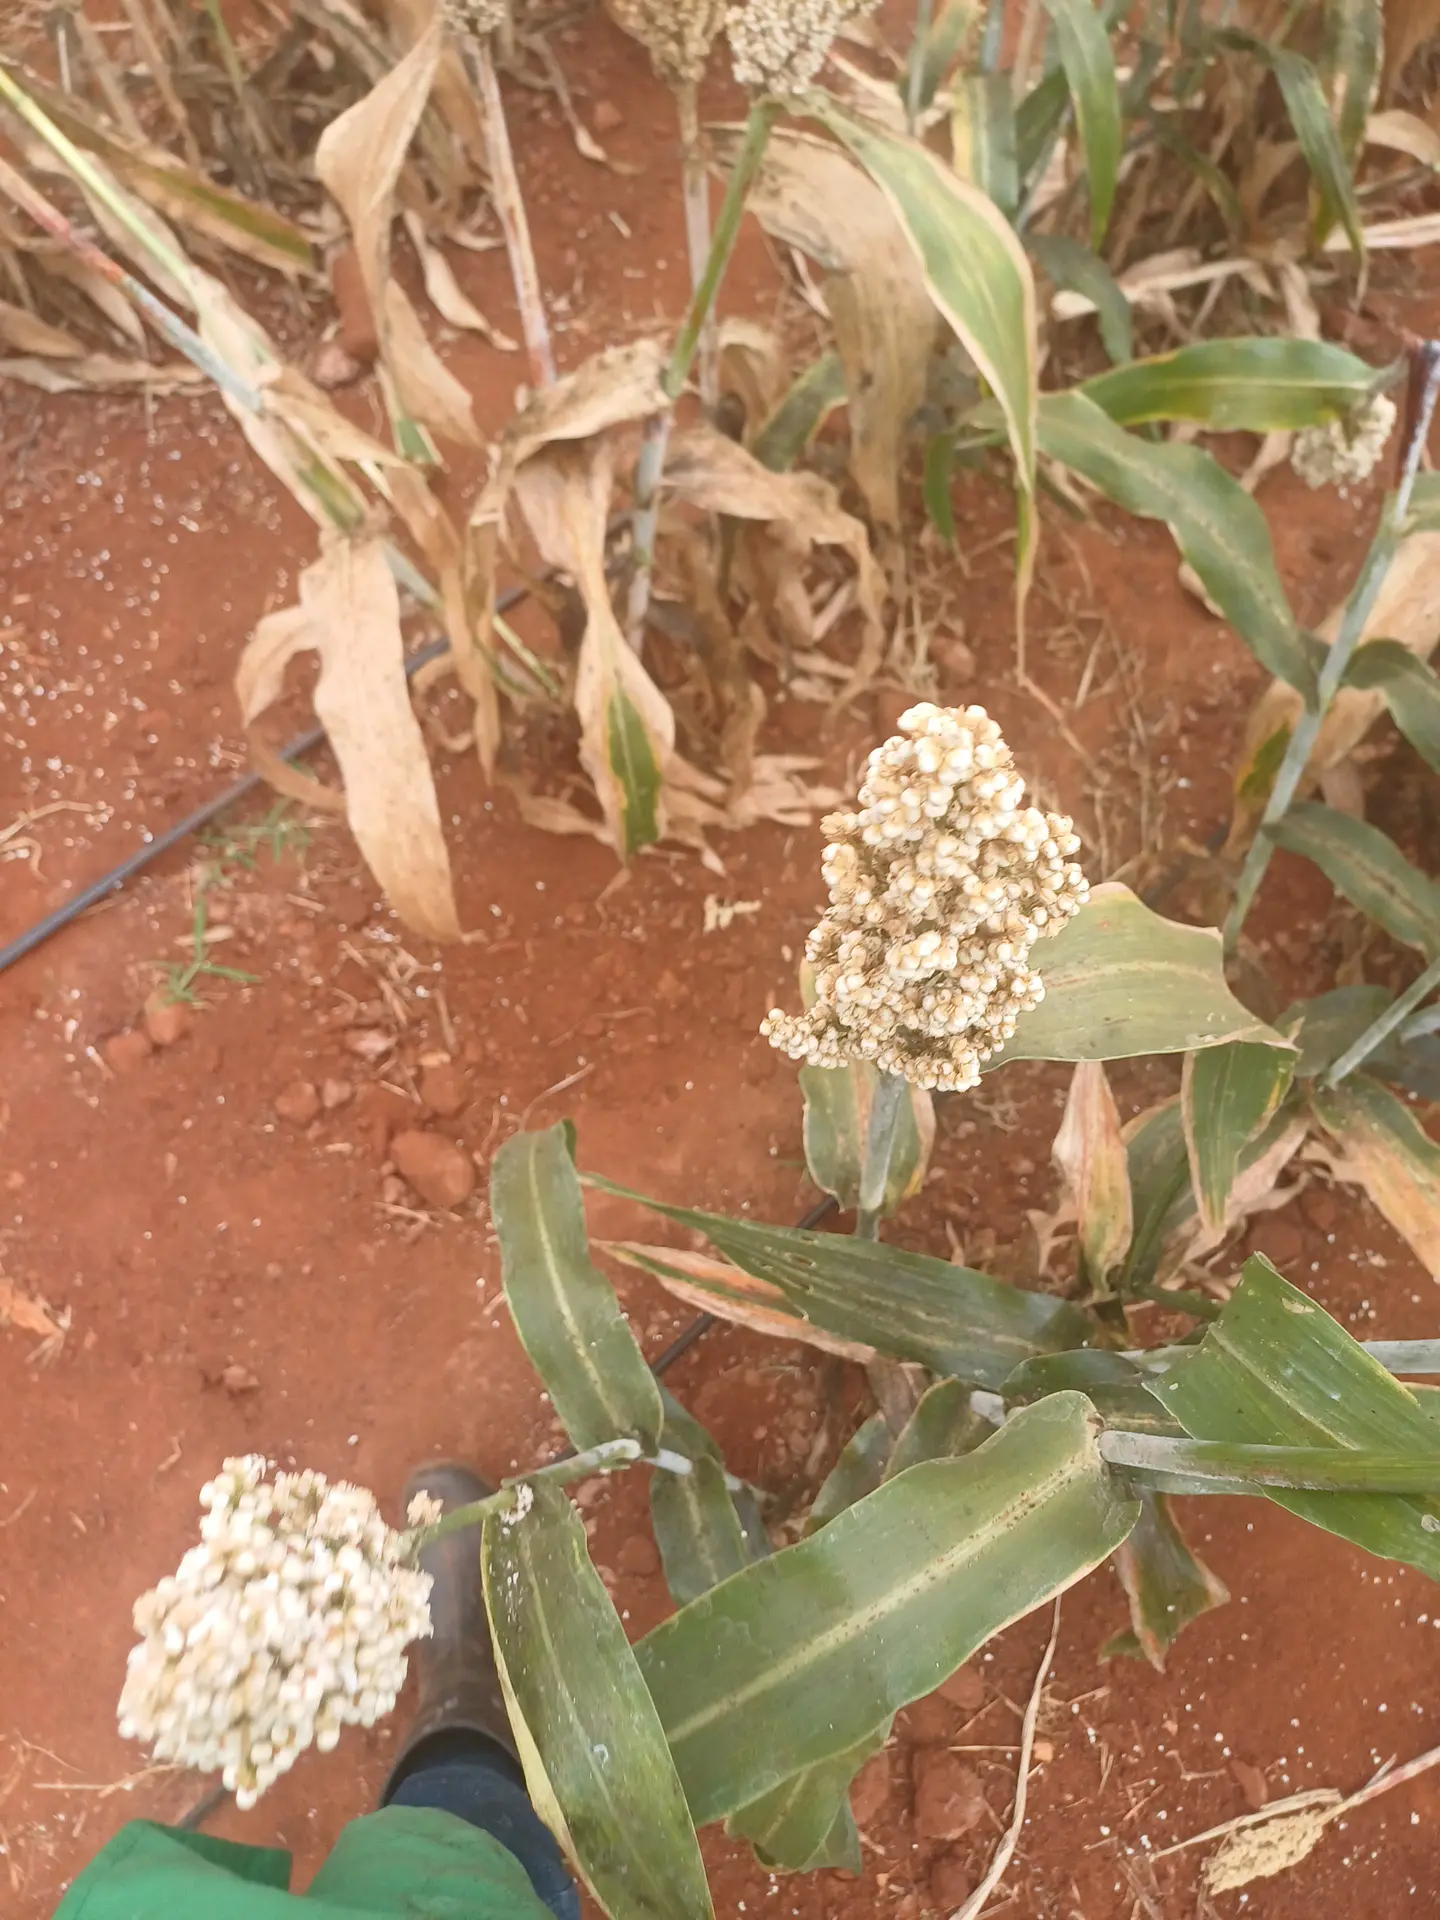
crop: sorghum
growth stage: maturity
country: Kenya
